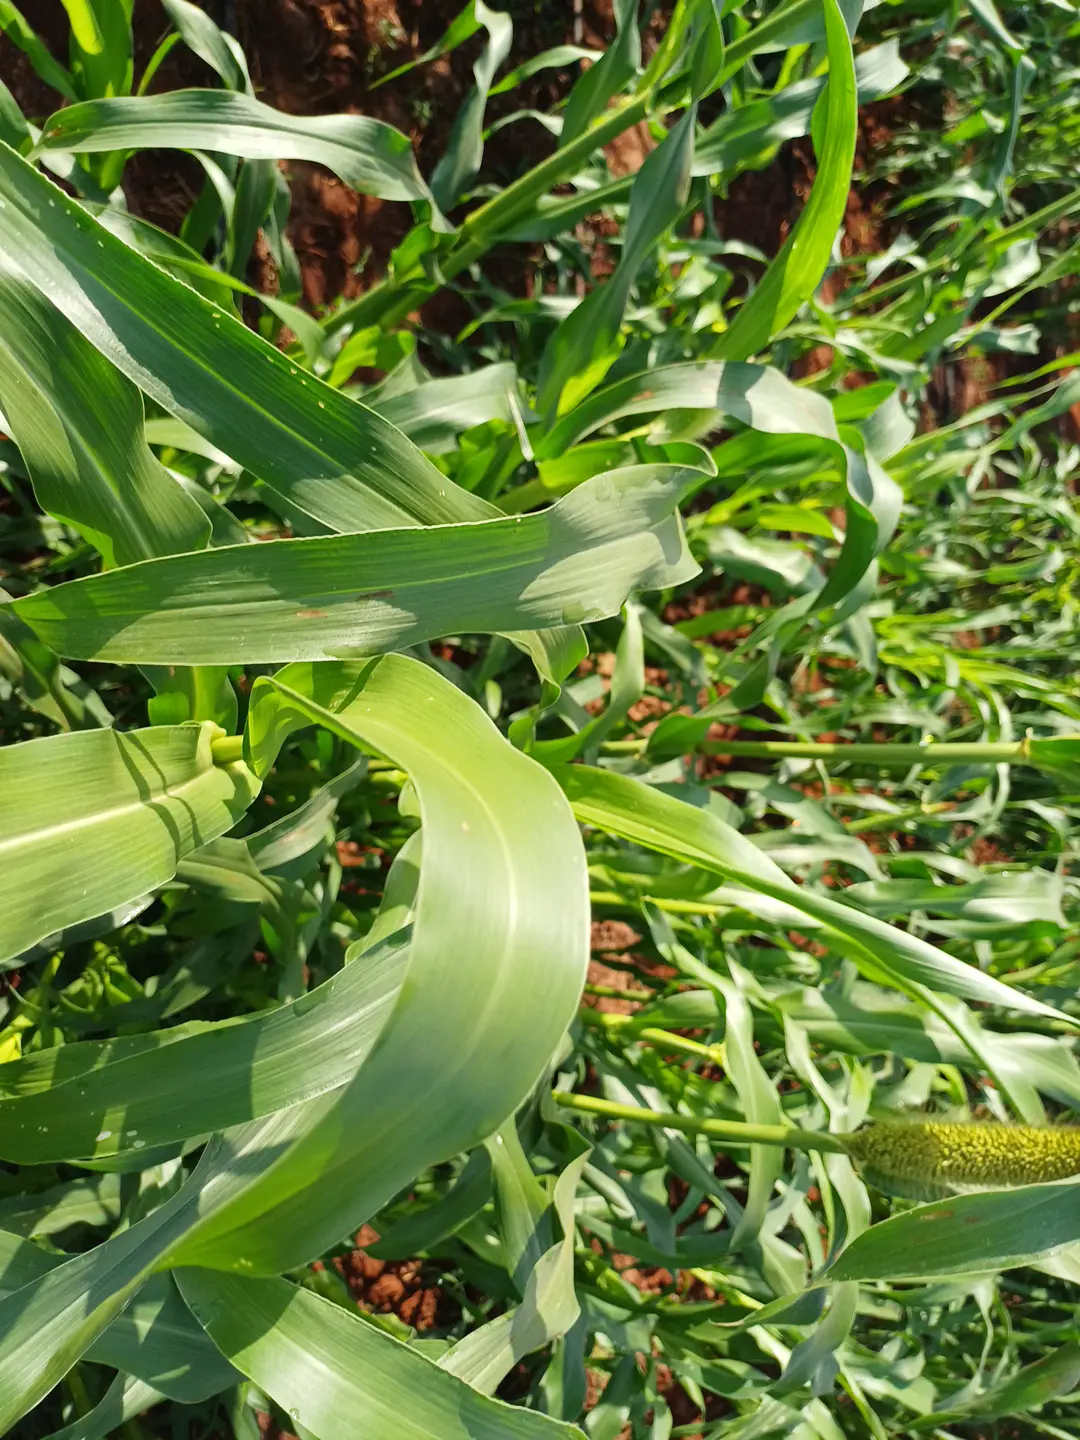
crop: pearl millet
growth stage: vegetative
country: Kenya
